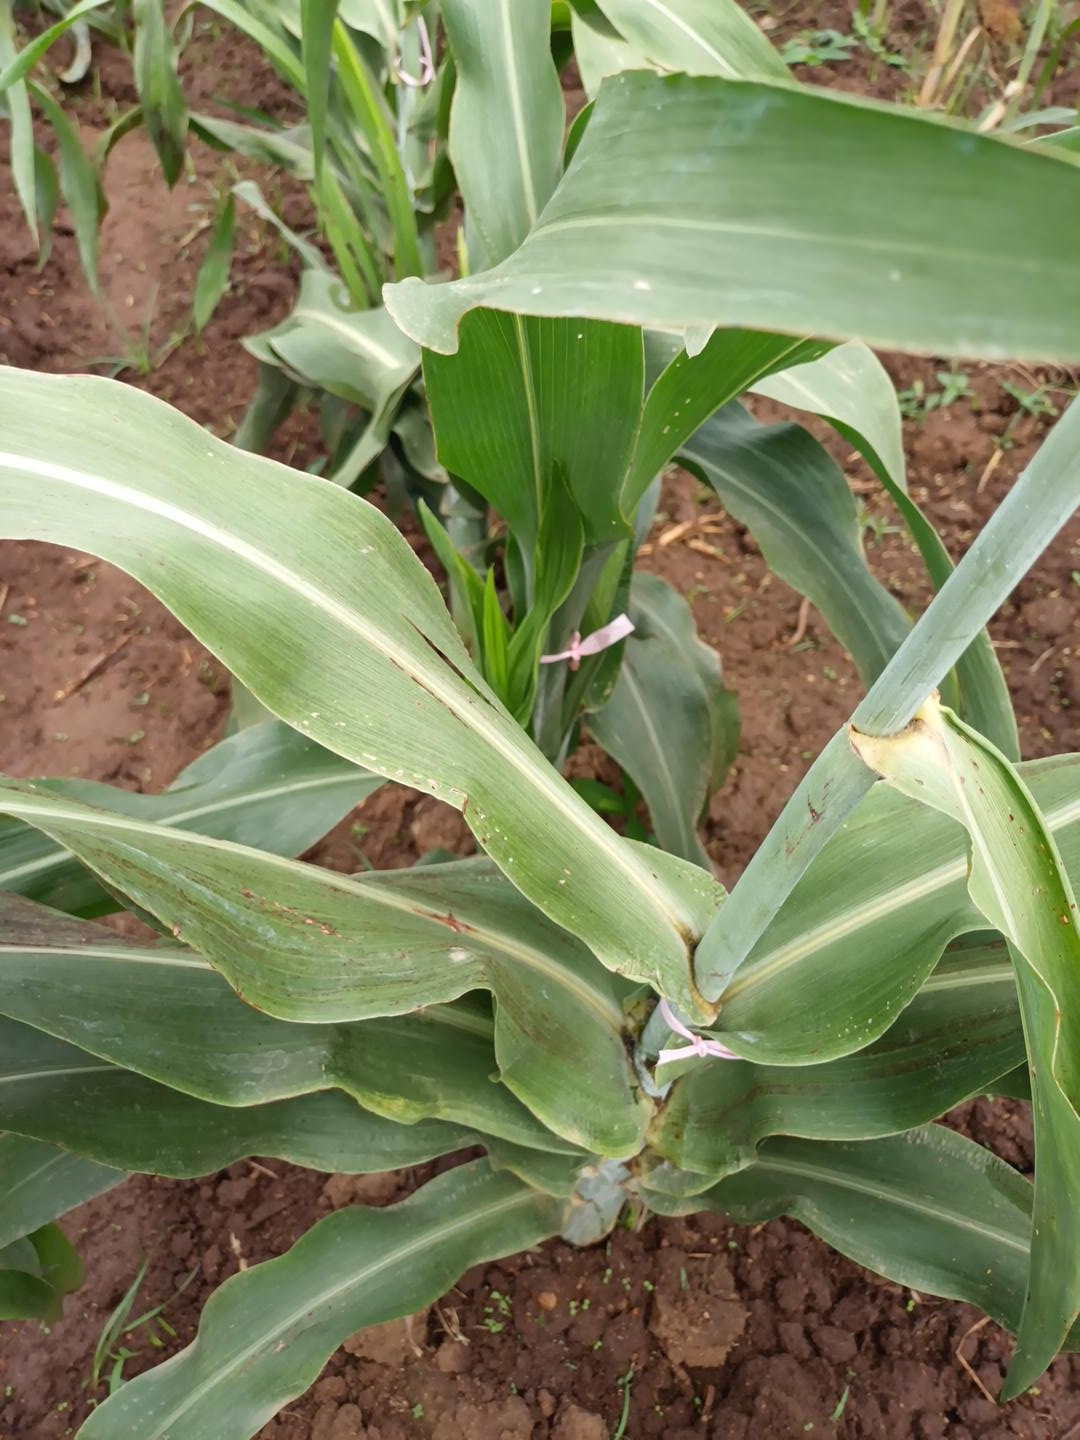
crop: sorghum
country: Kenya
